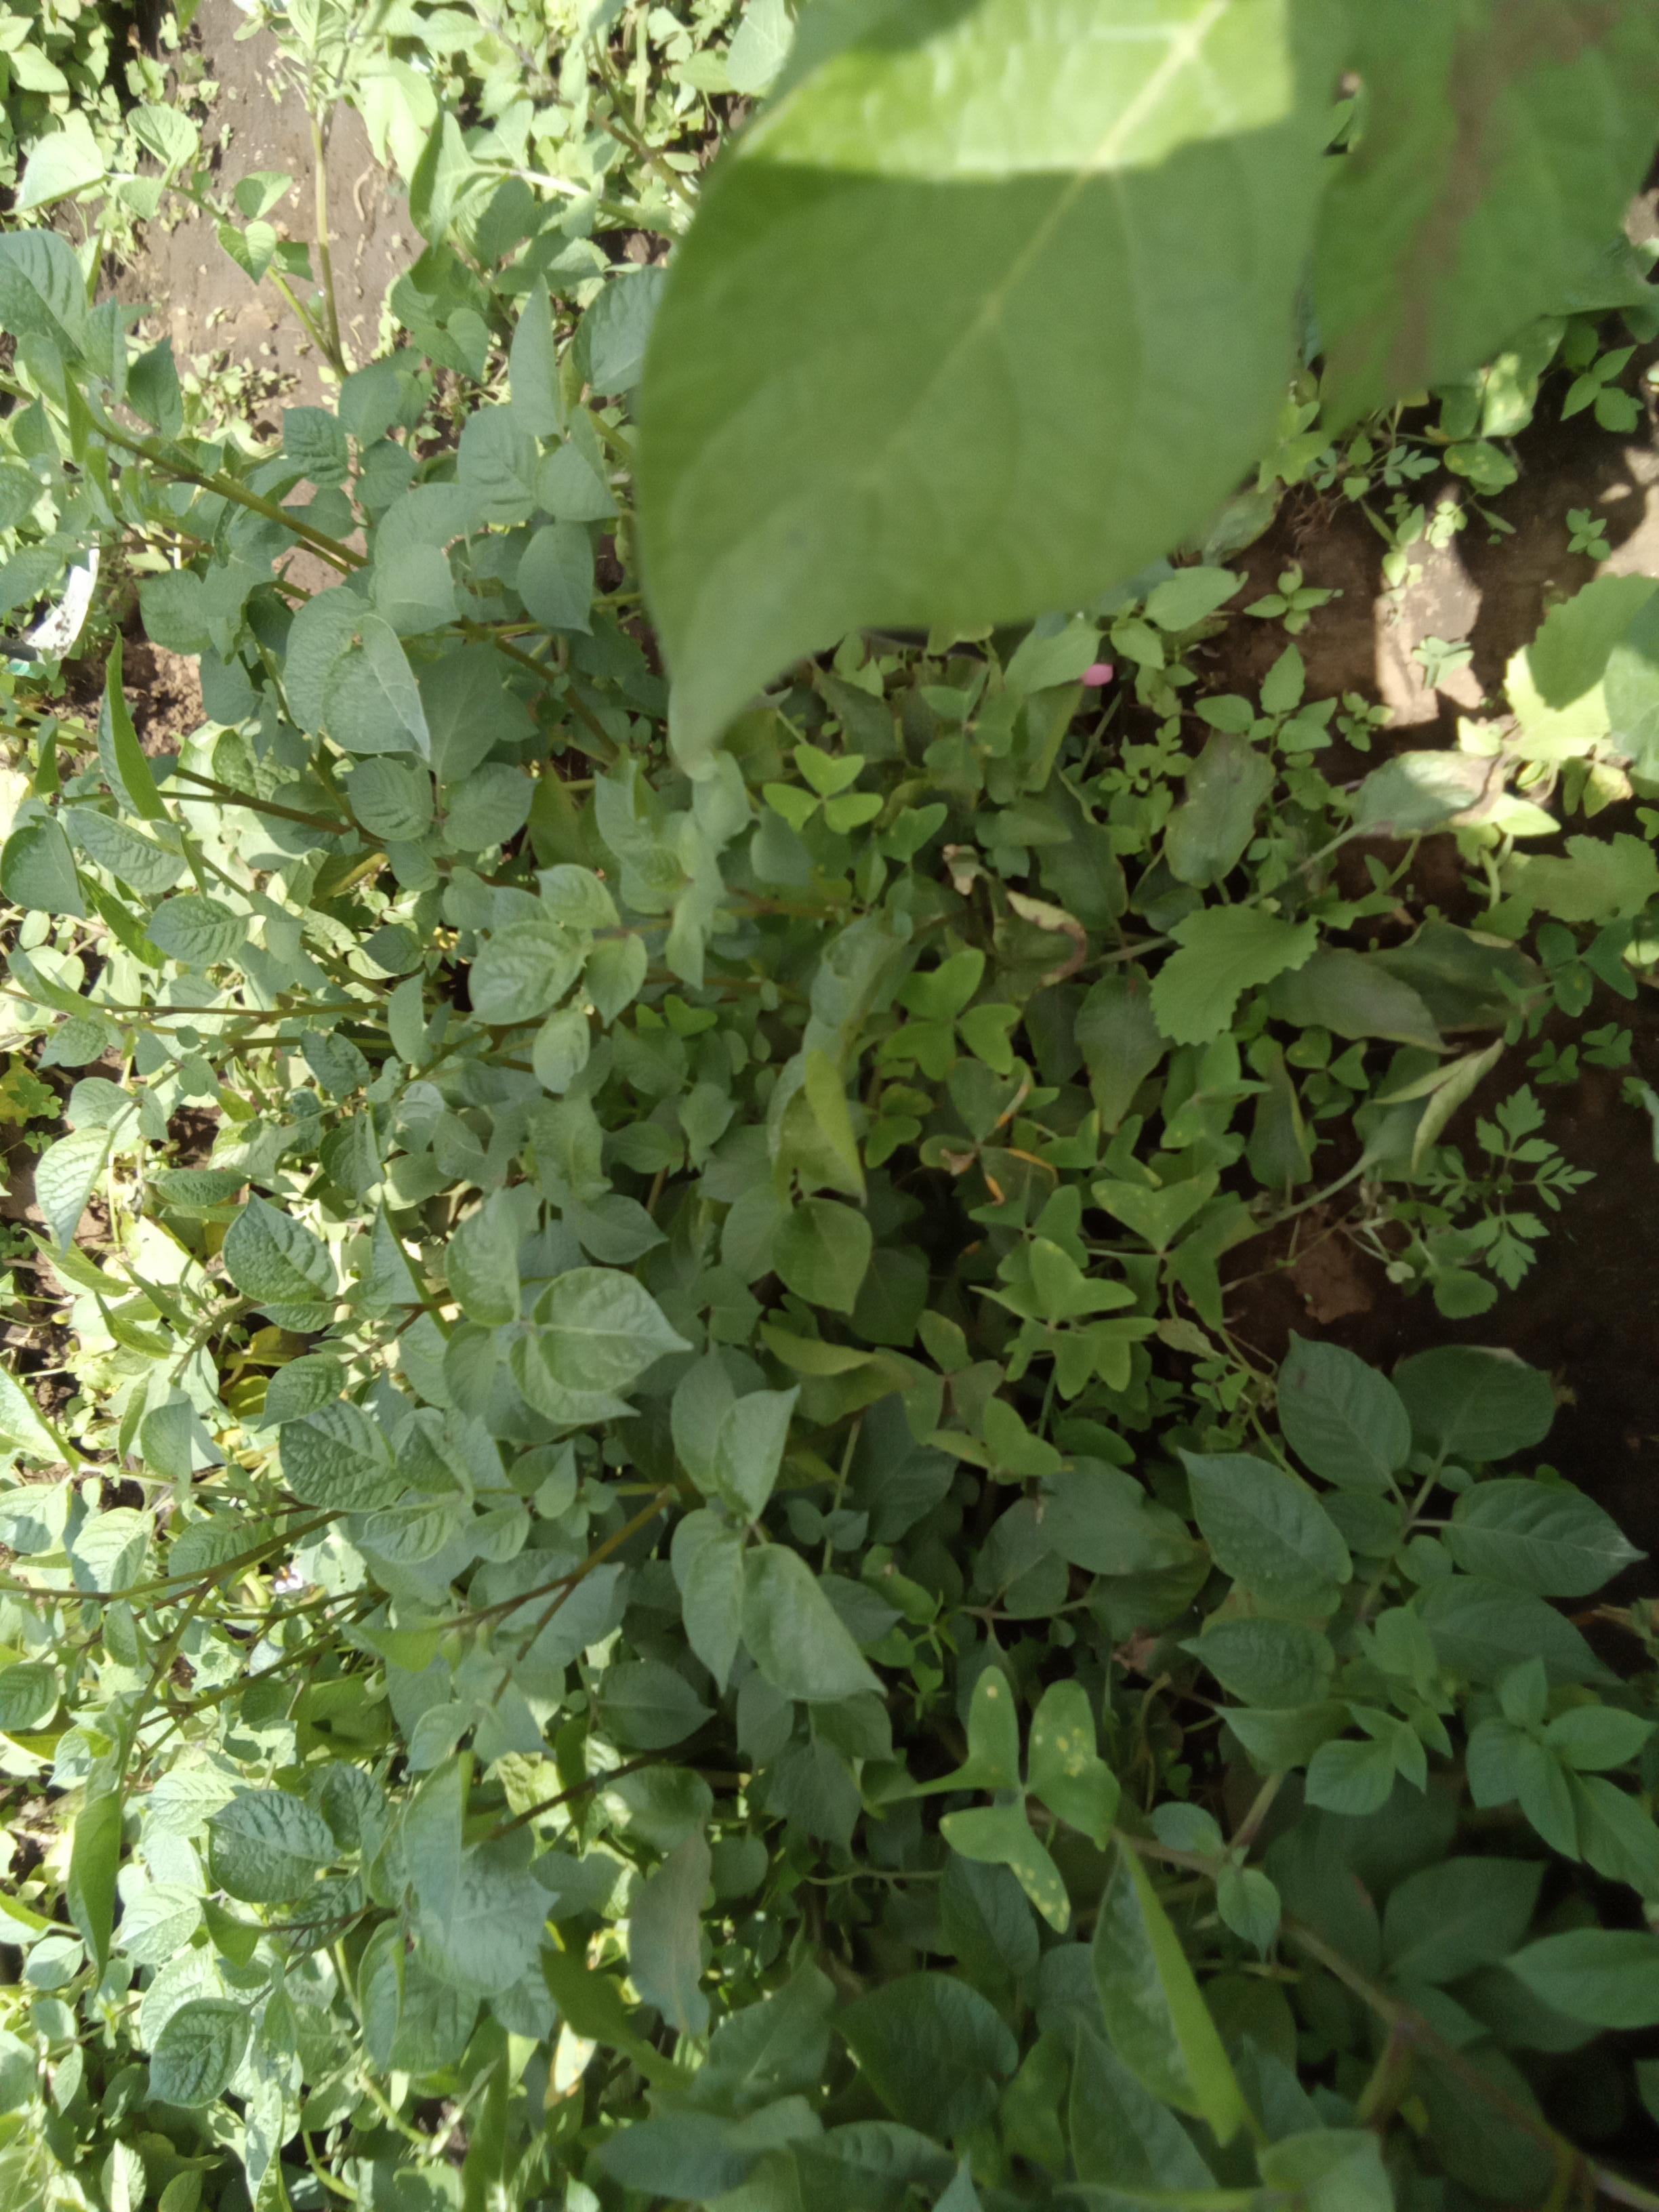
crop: potato
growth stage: flowering
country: Kenya
